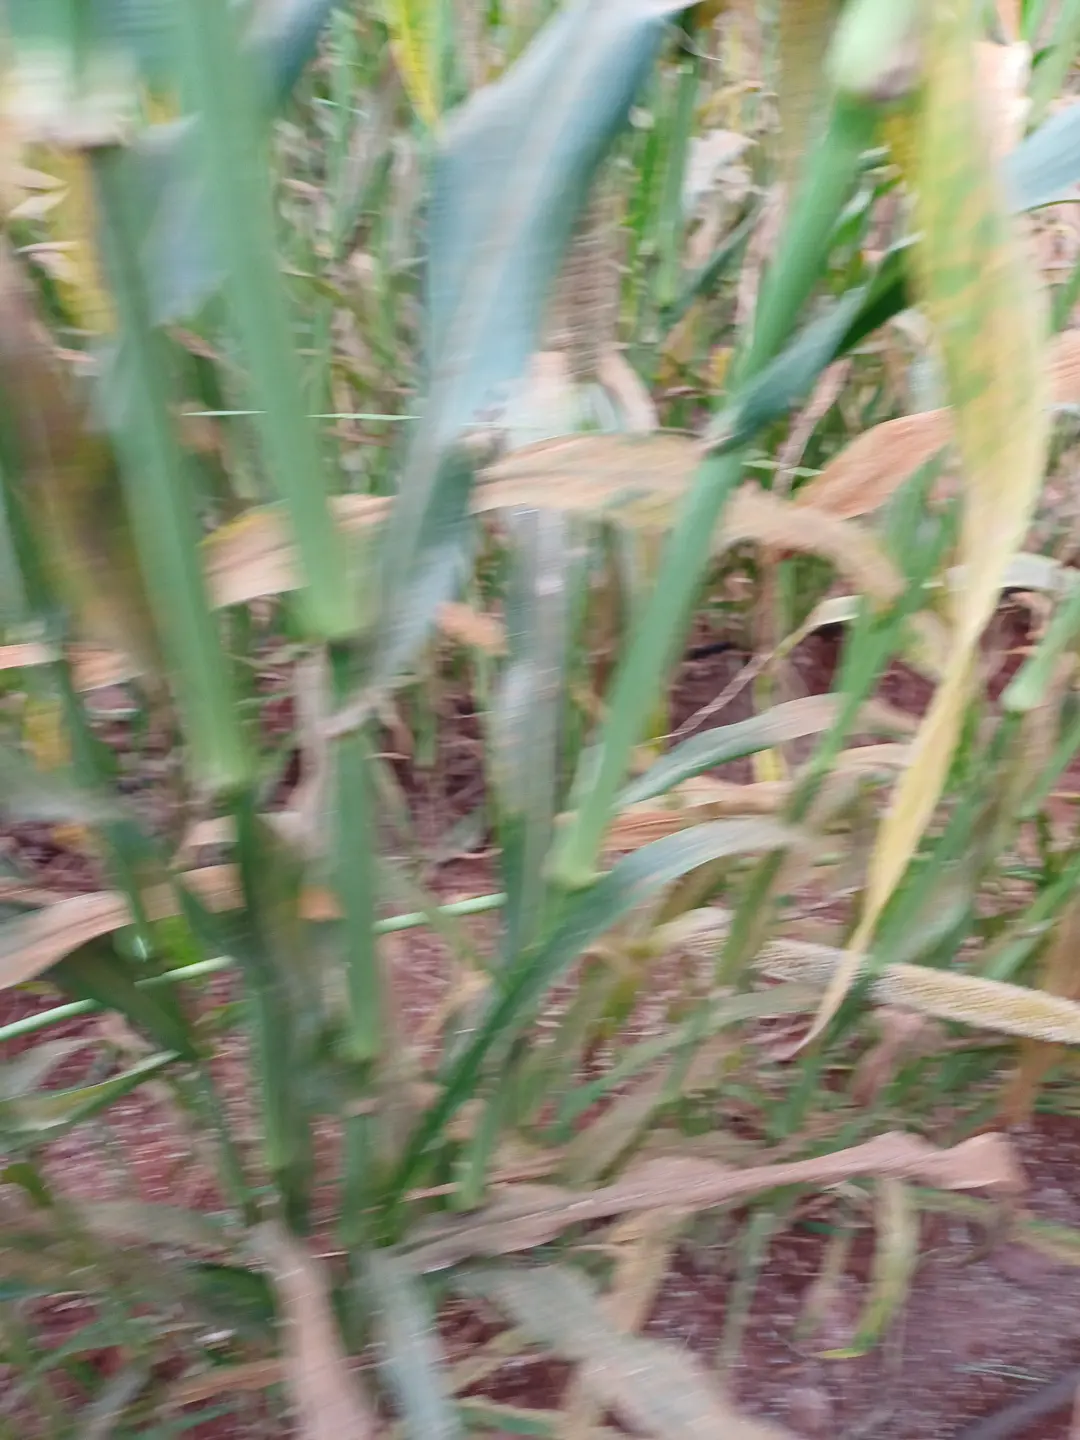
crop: pearl millet
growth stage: filling grain
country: Kenya
